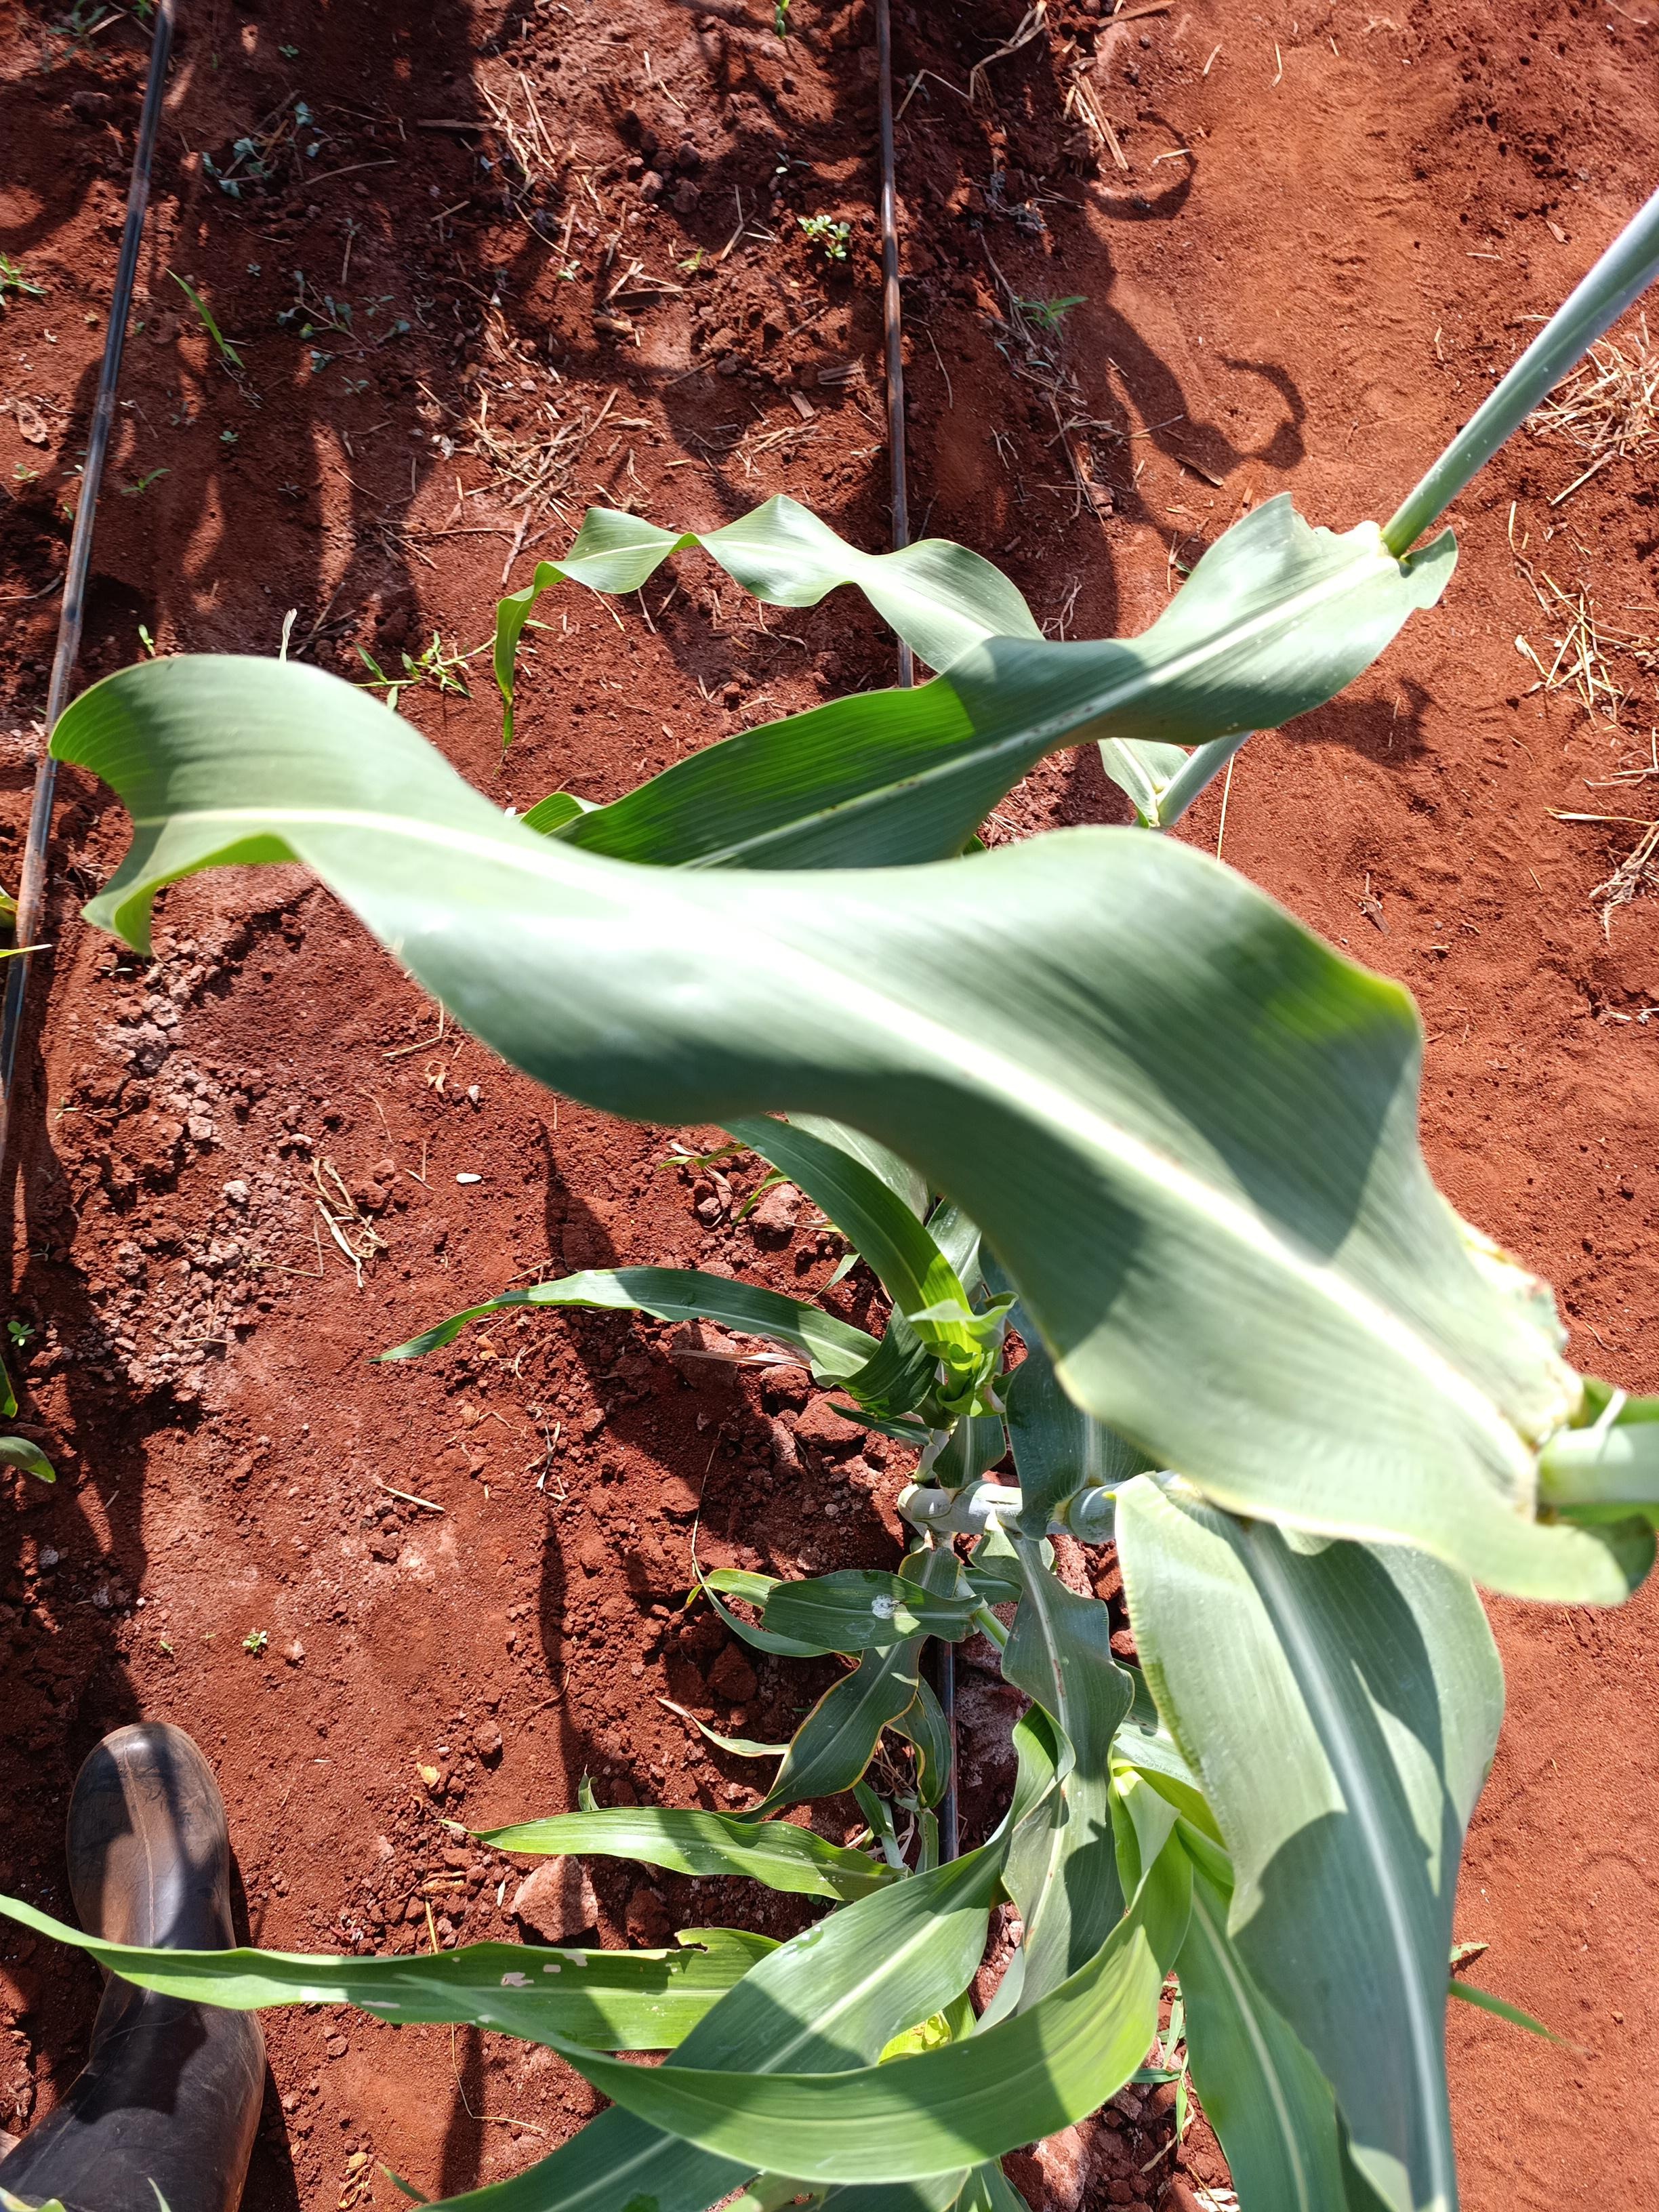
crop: sorghum
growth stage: heading tuber
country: Kenya
